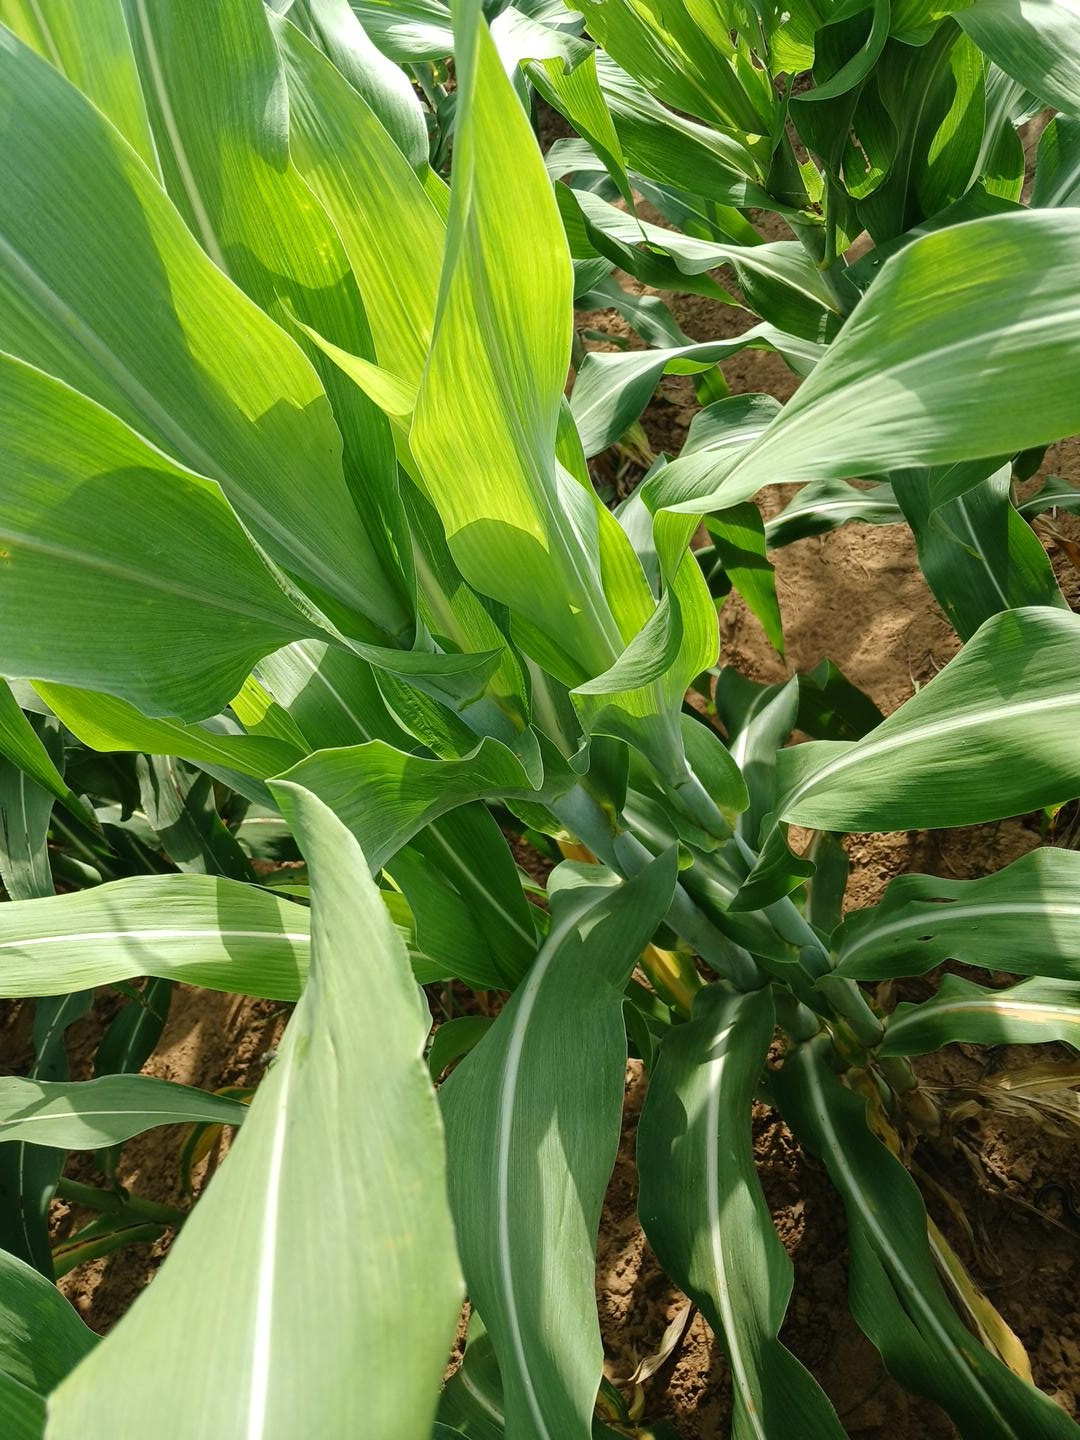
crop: sorghum
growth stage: vegetative
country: Senegal
